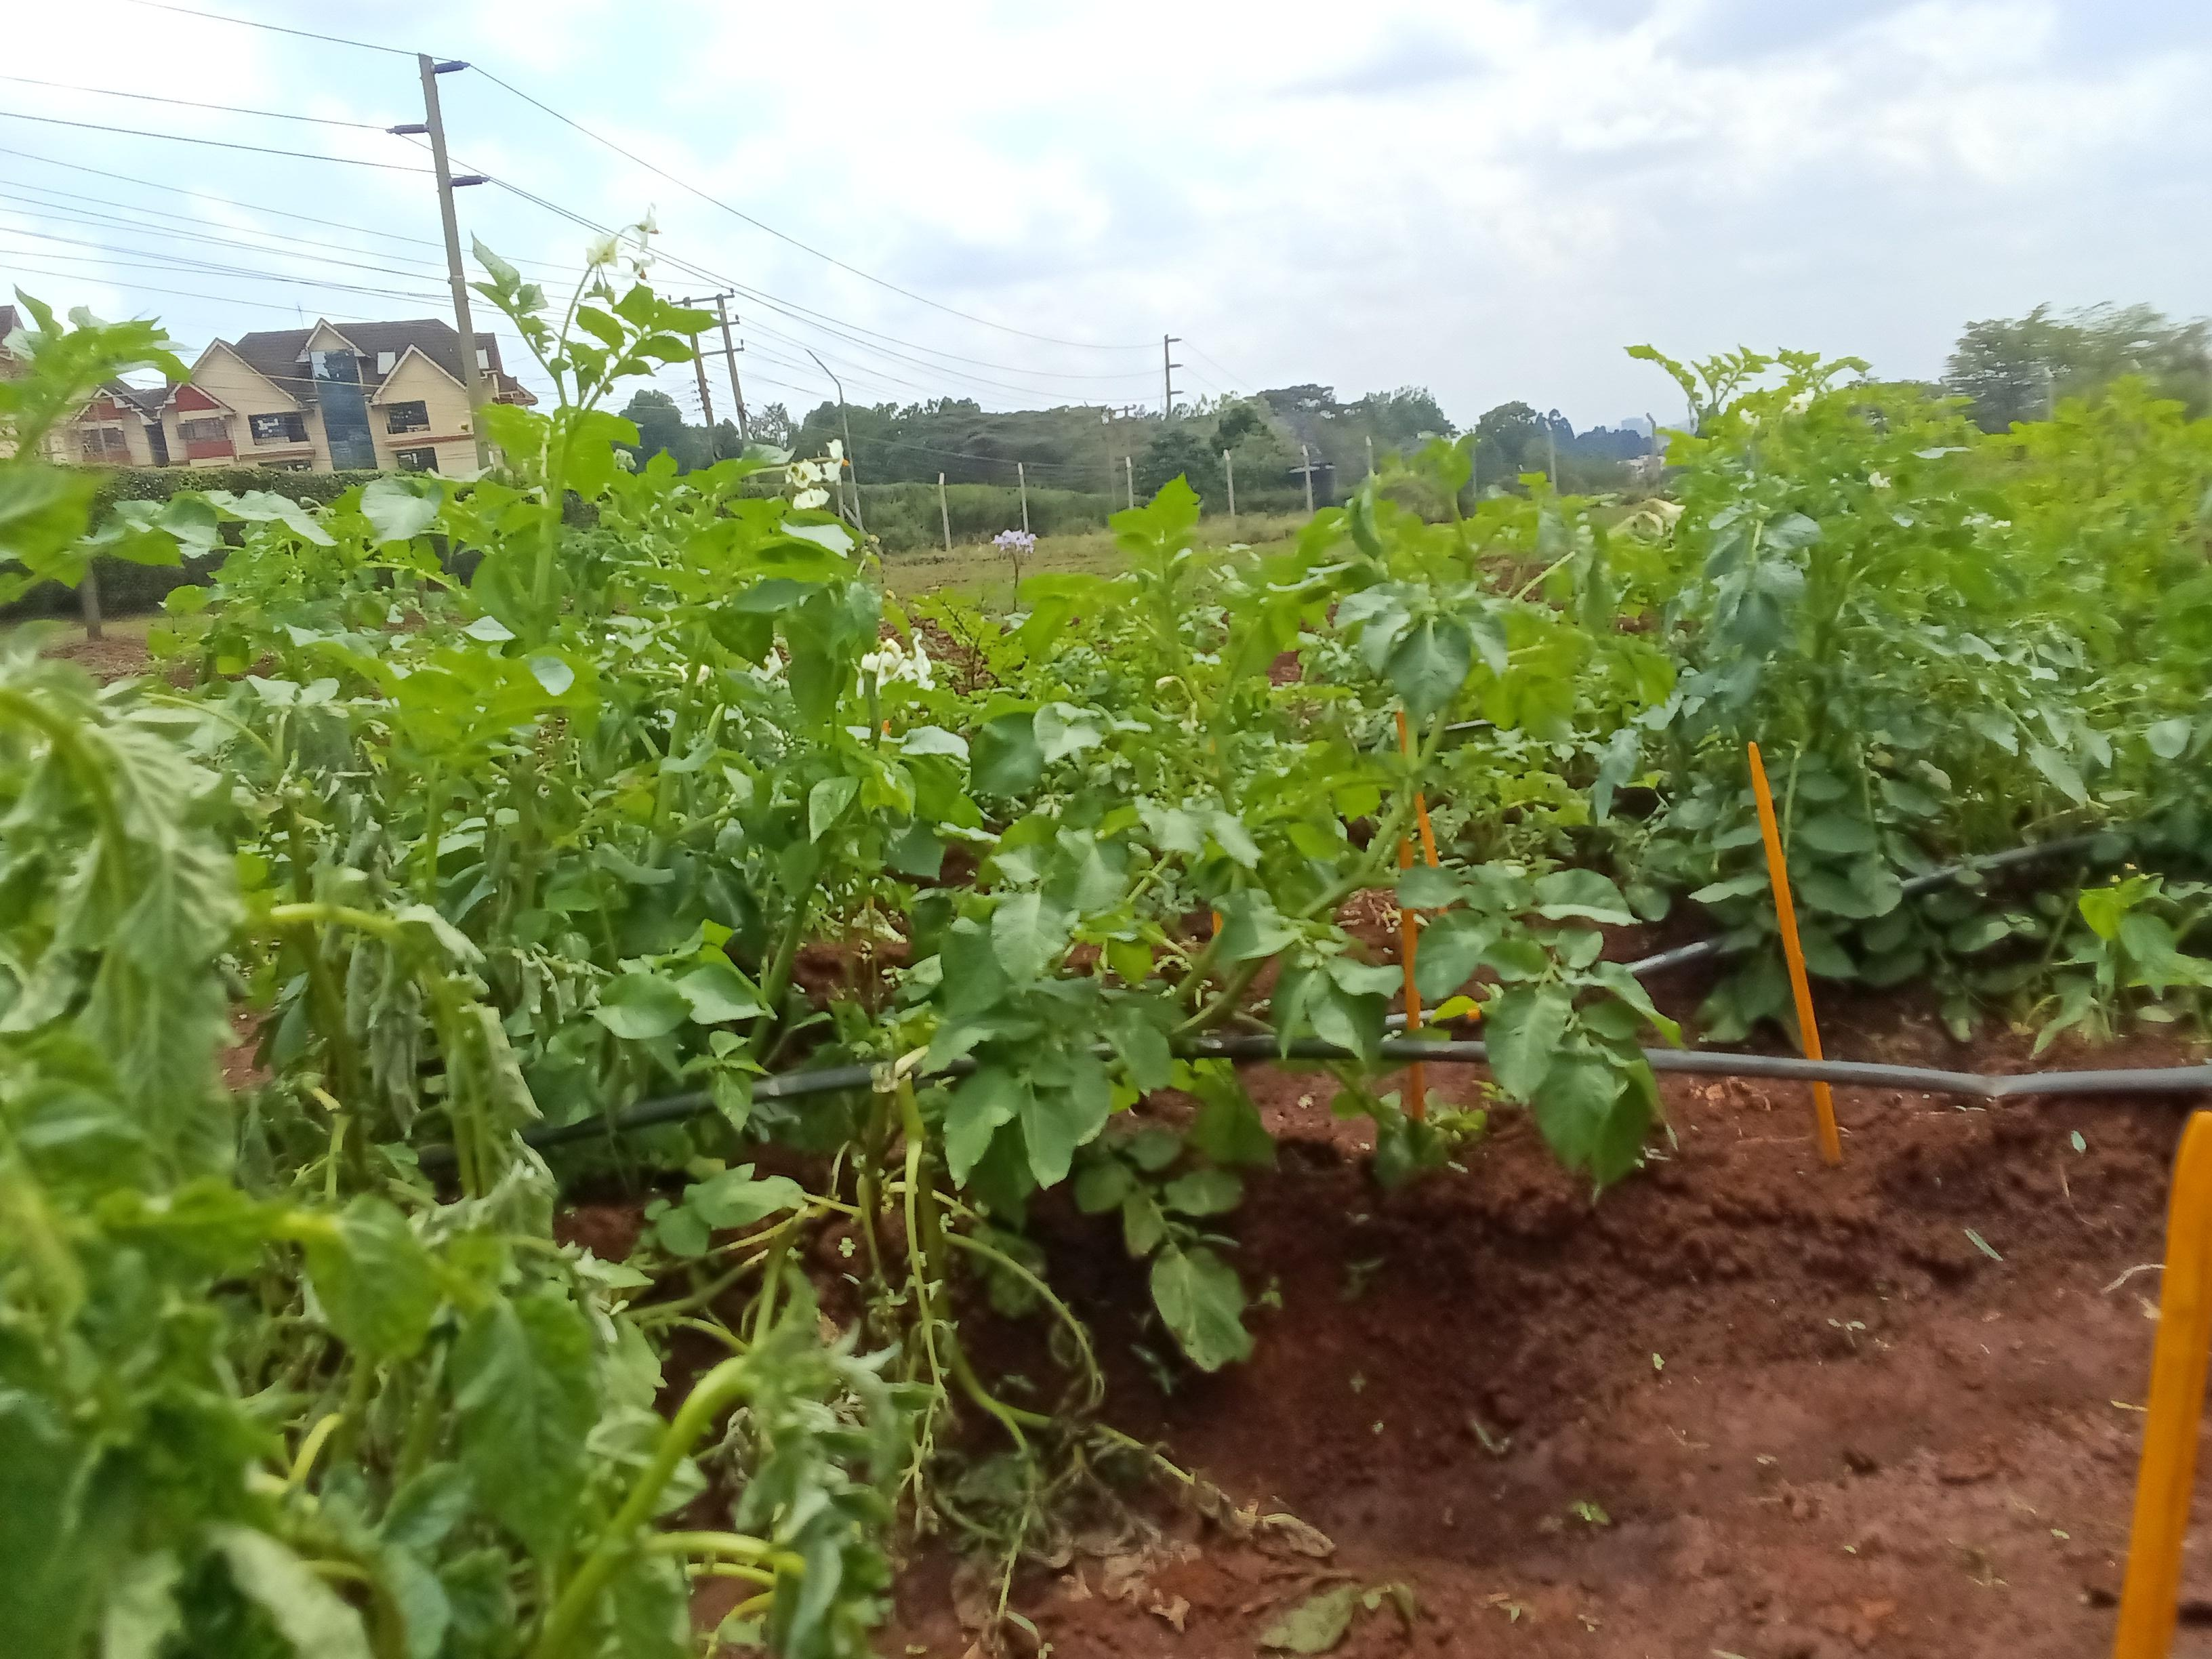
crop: potato
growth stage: vegetative
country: Kenya
